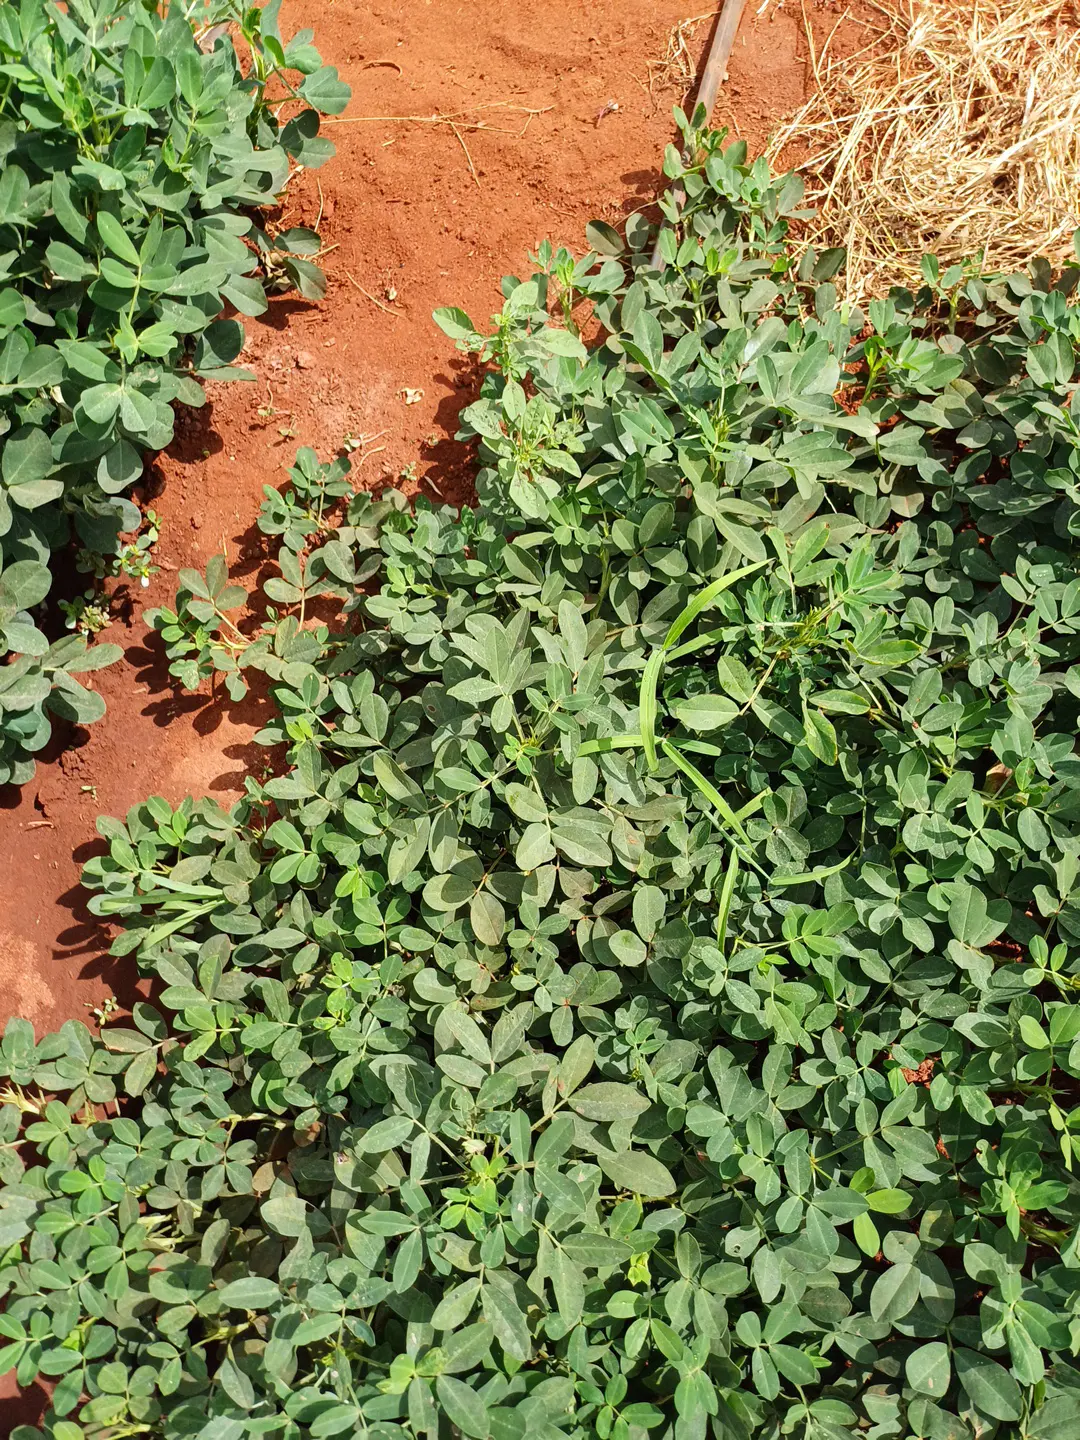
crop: groundnut
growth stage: pegging
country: Kenya
